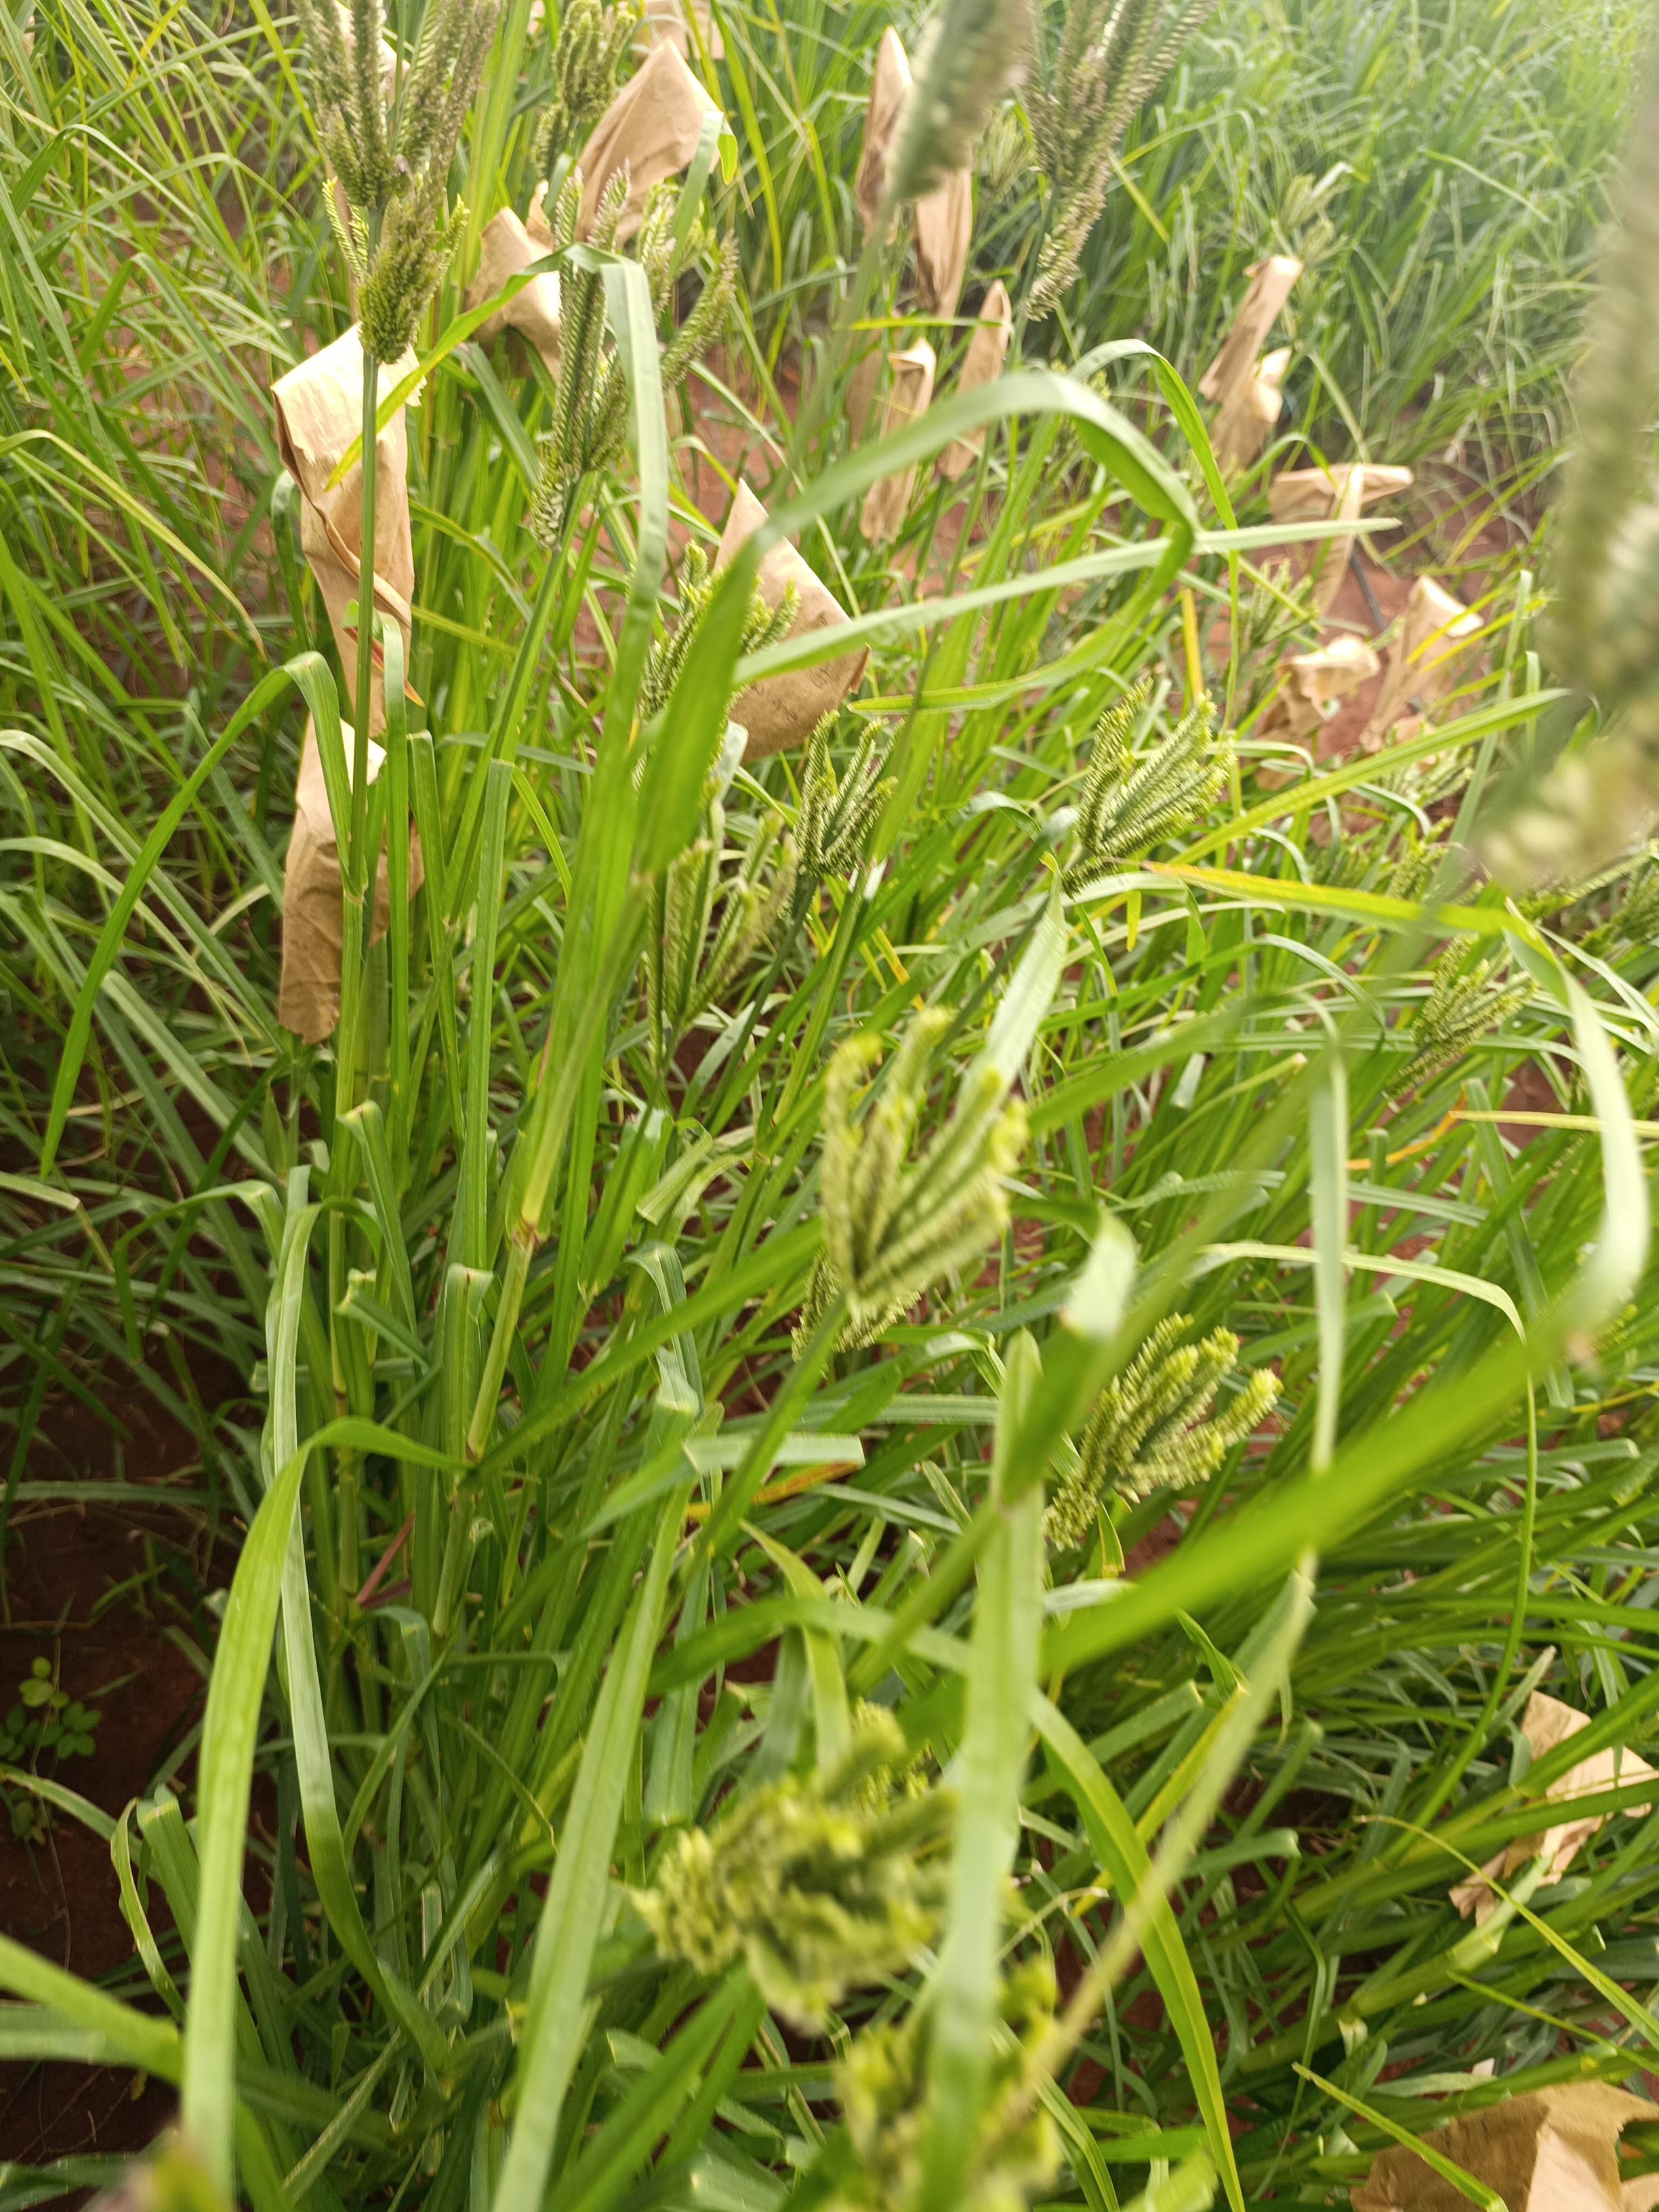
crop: finger millet
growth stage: flowering
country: Kenya
